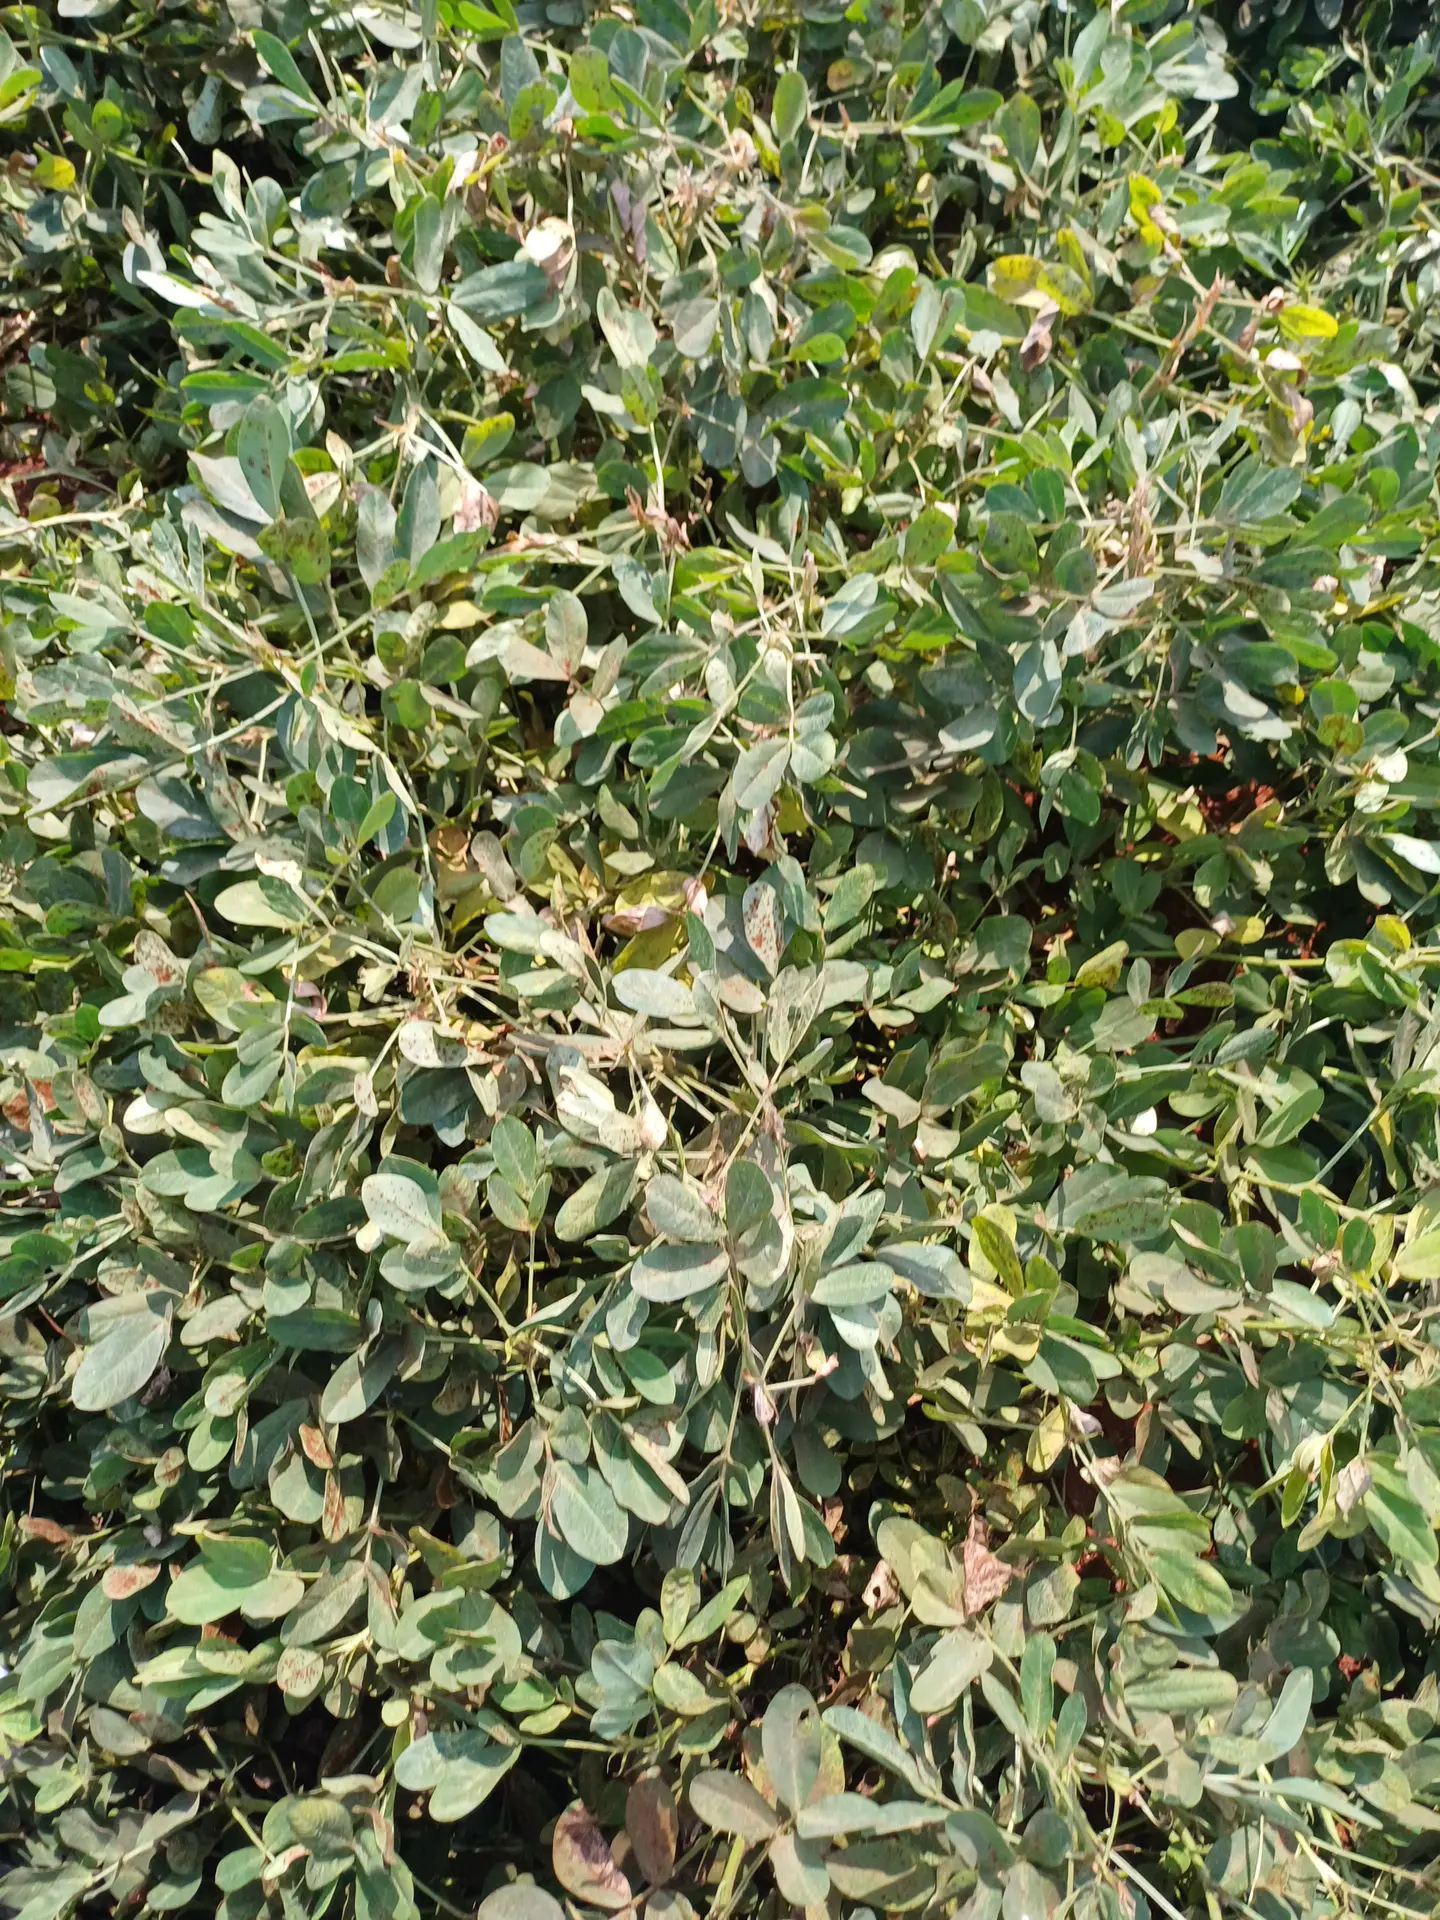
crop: groundnut
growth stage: maturity
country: Kenya
